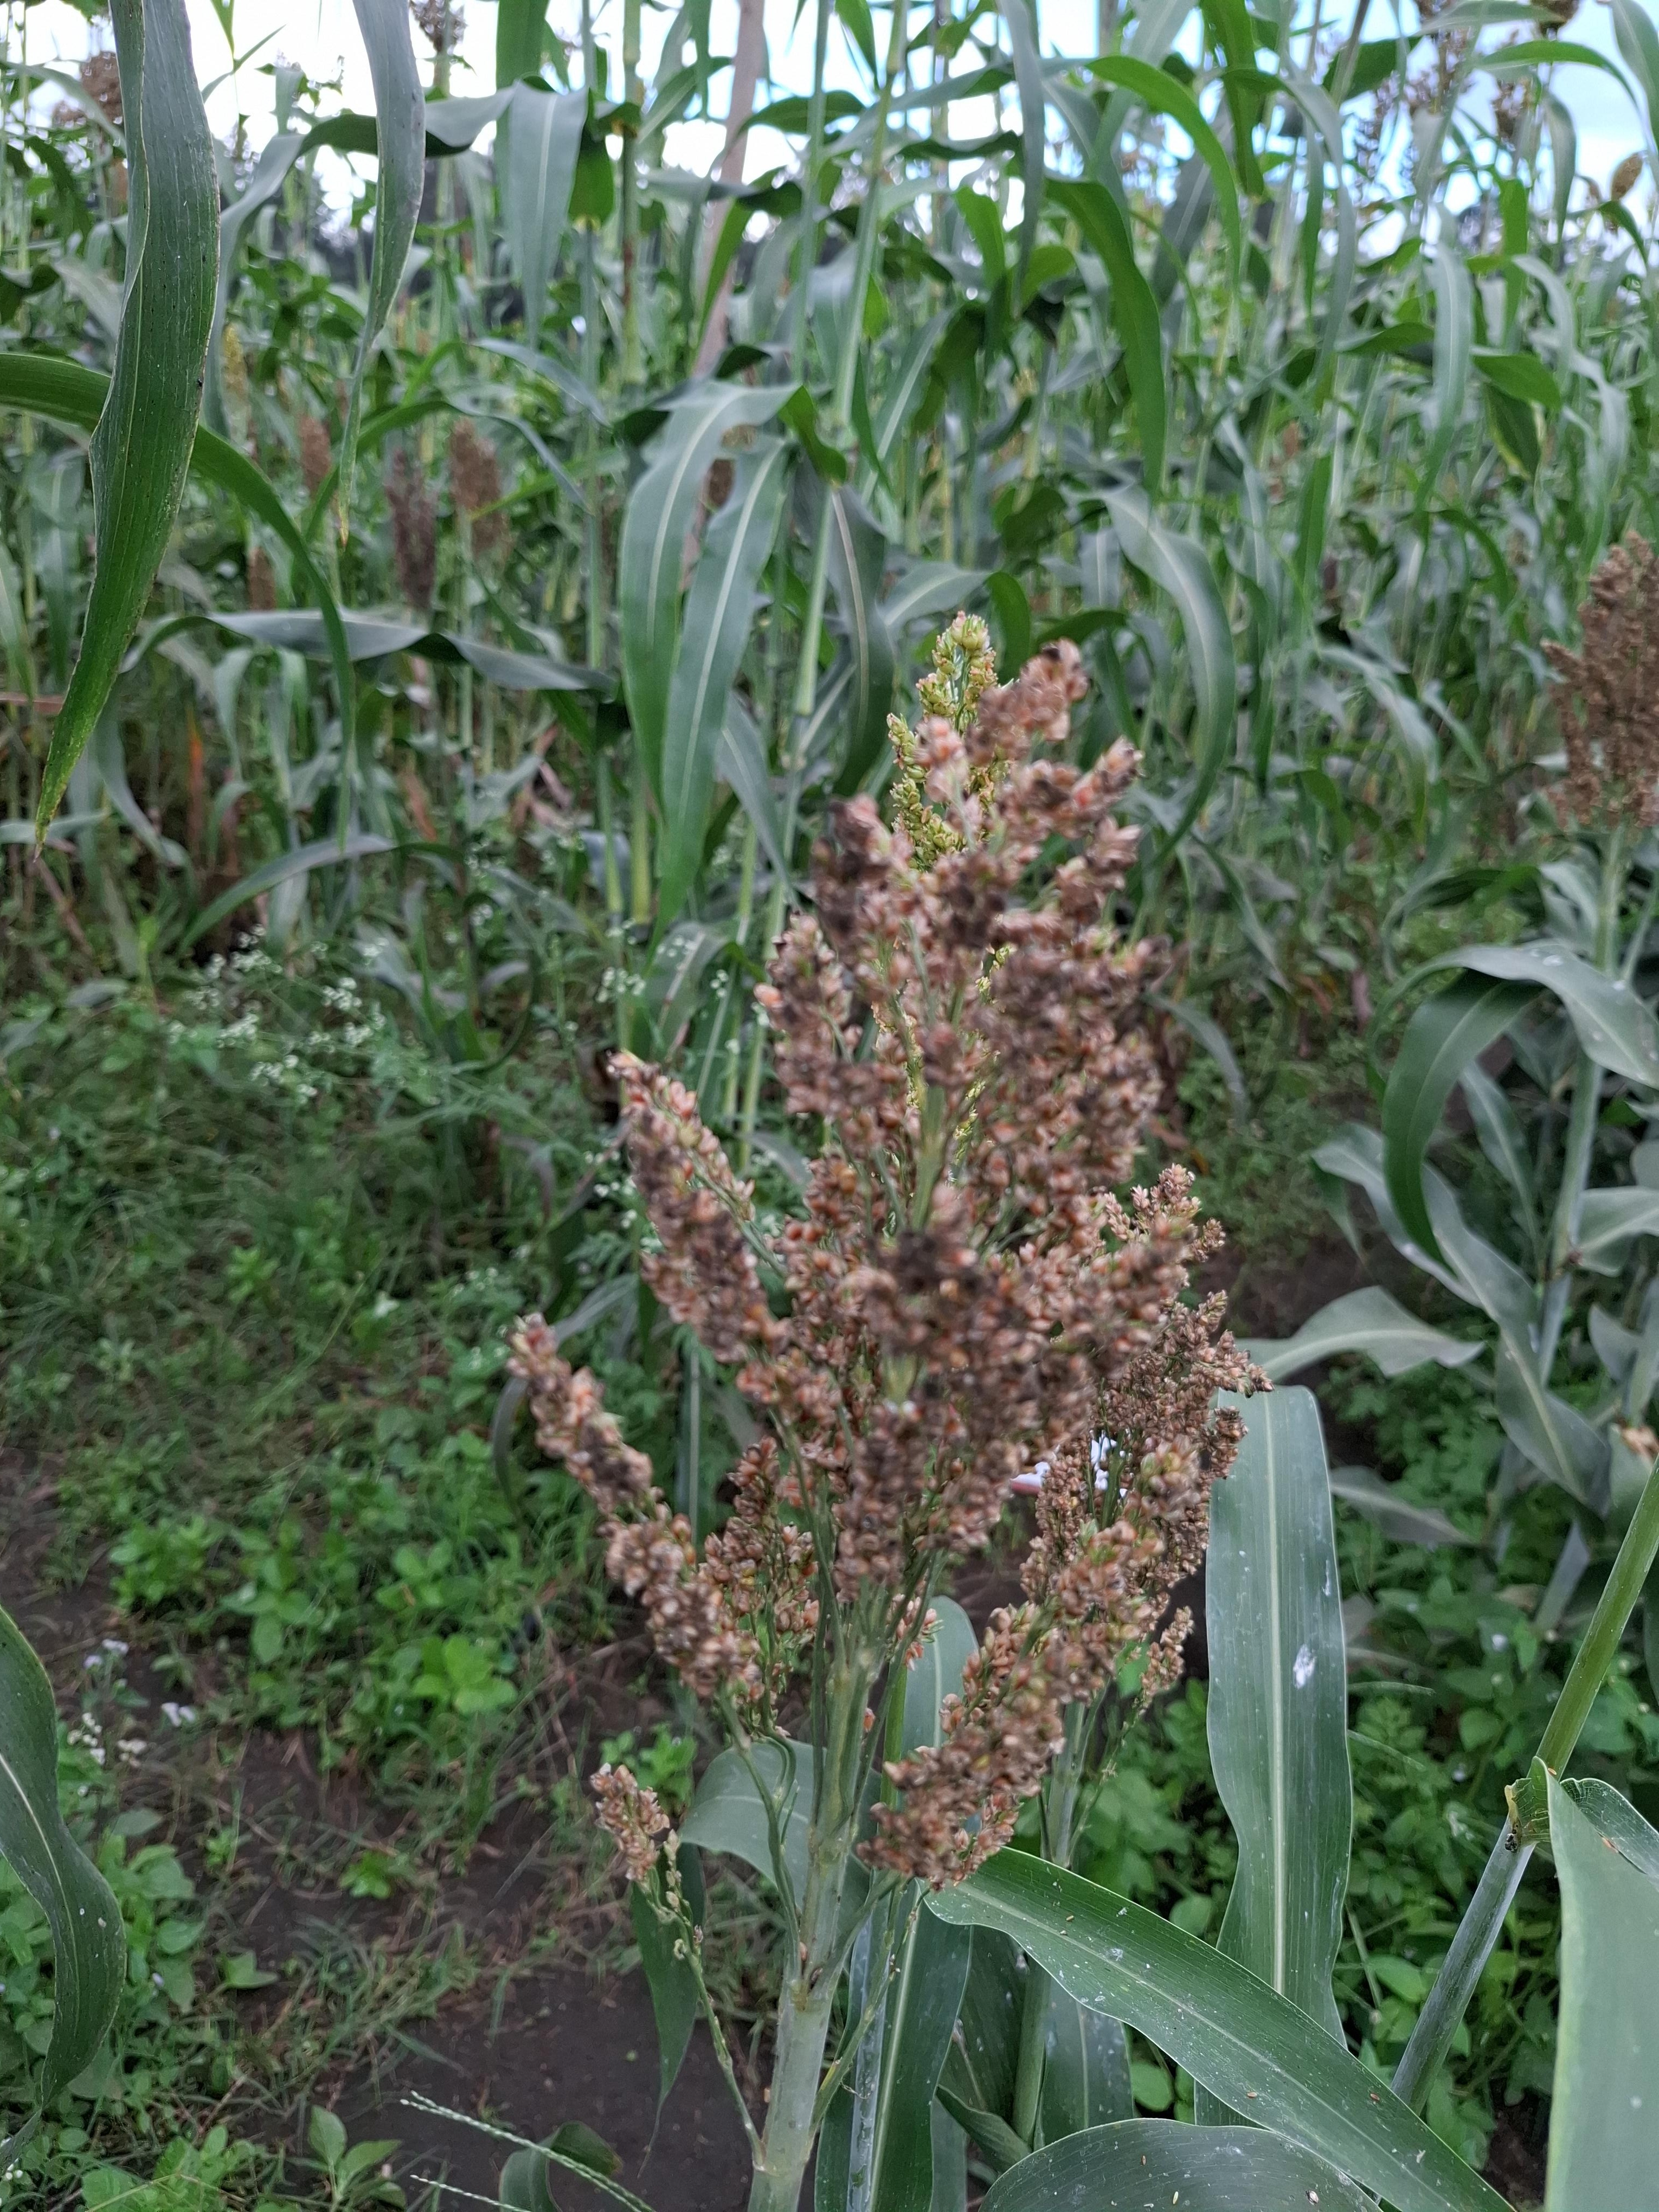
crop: sweet potato
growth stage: vegetative
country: Tanzania
